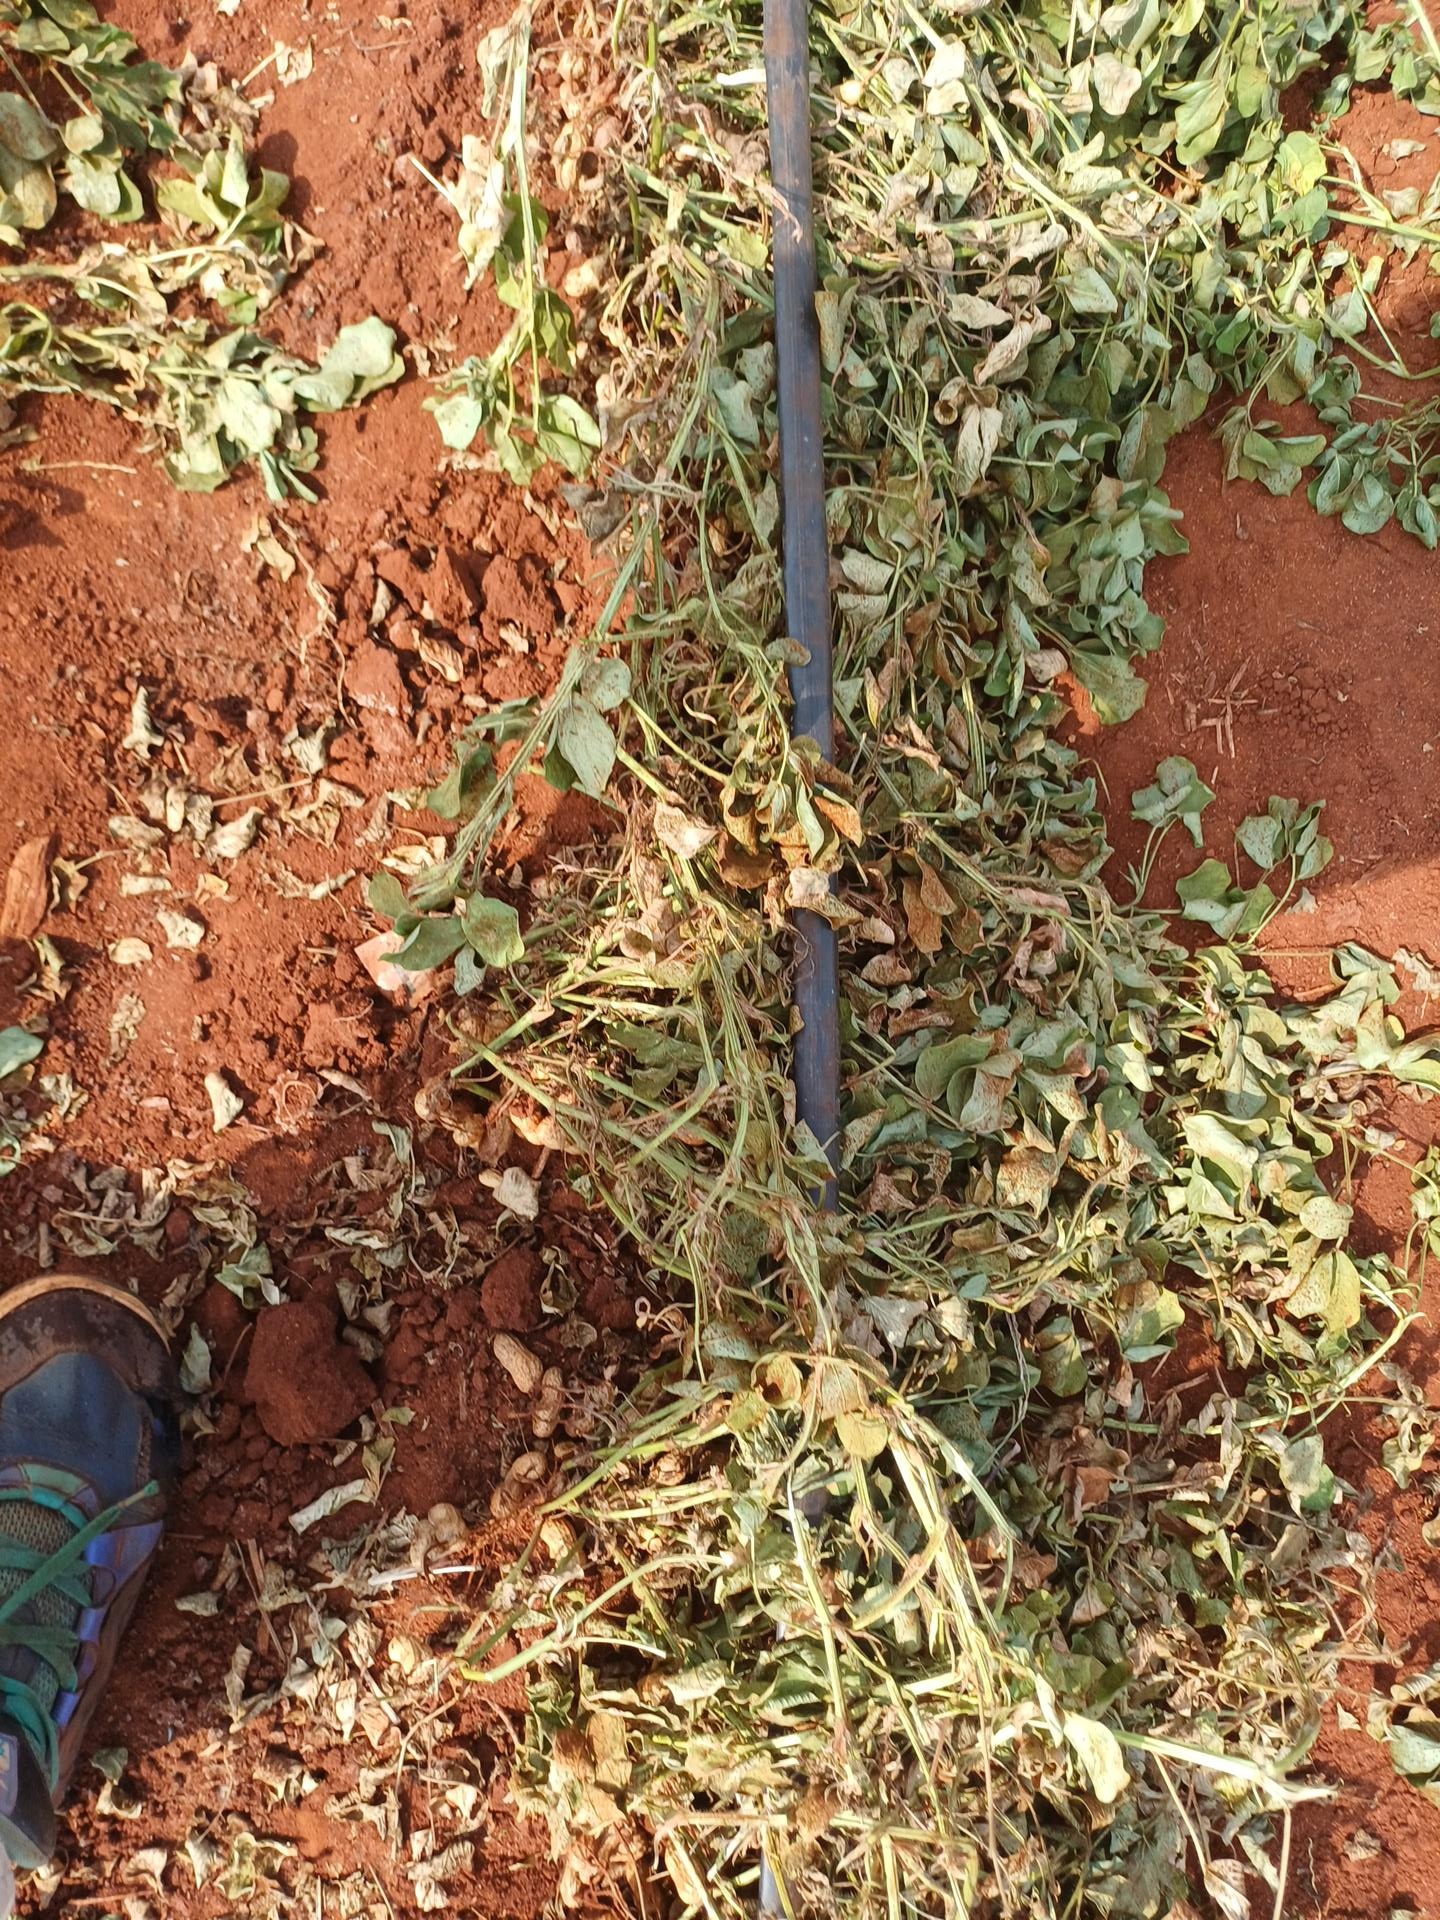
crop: groundnut
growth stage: harvest
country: Kenya
